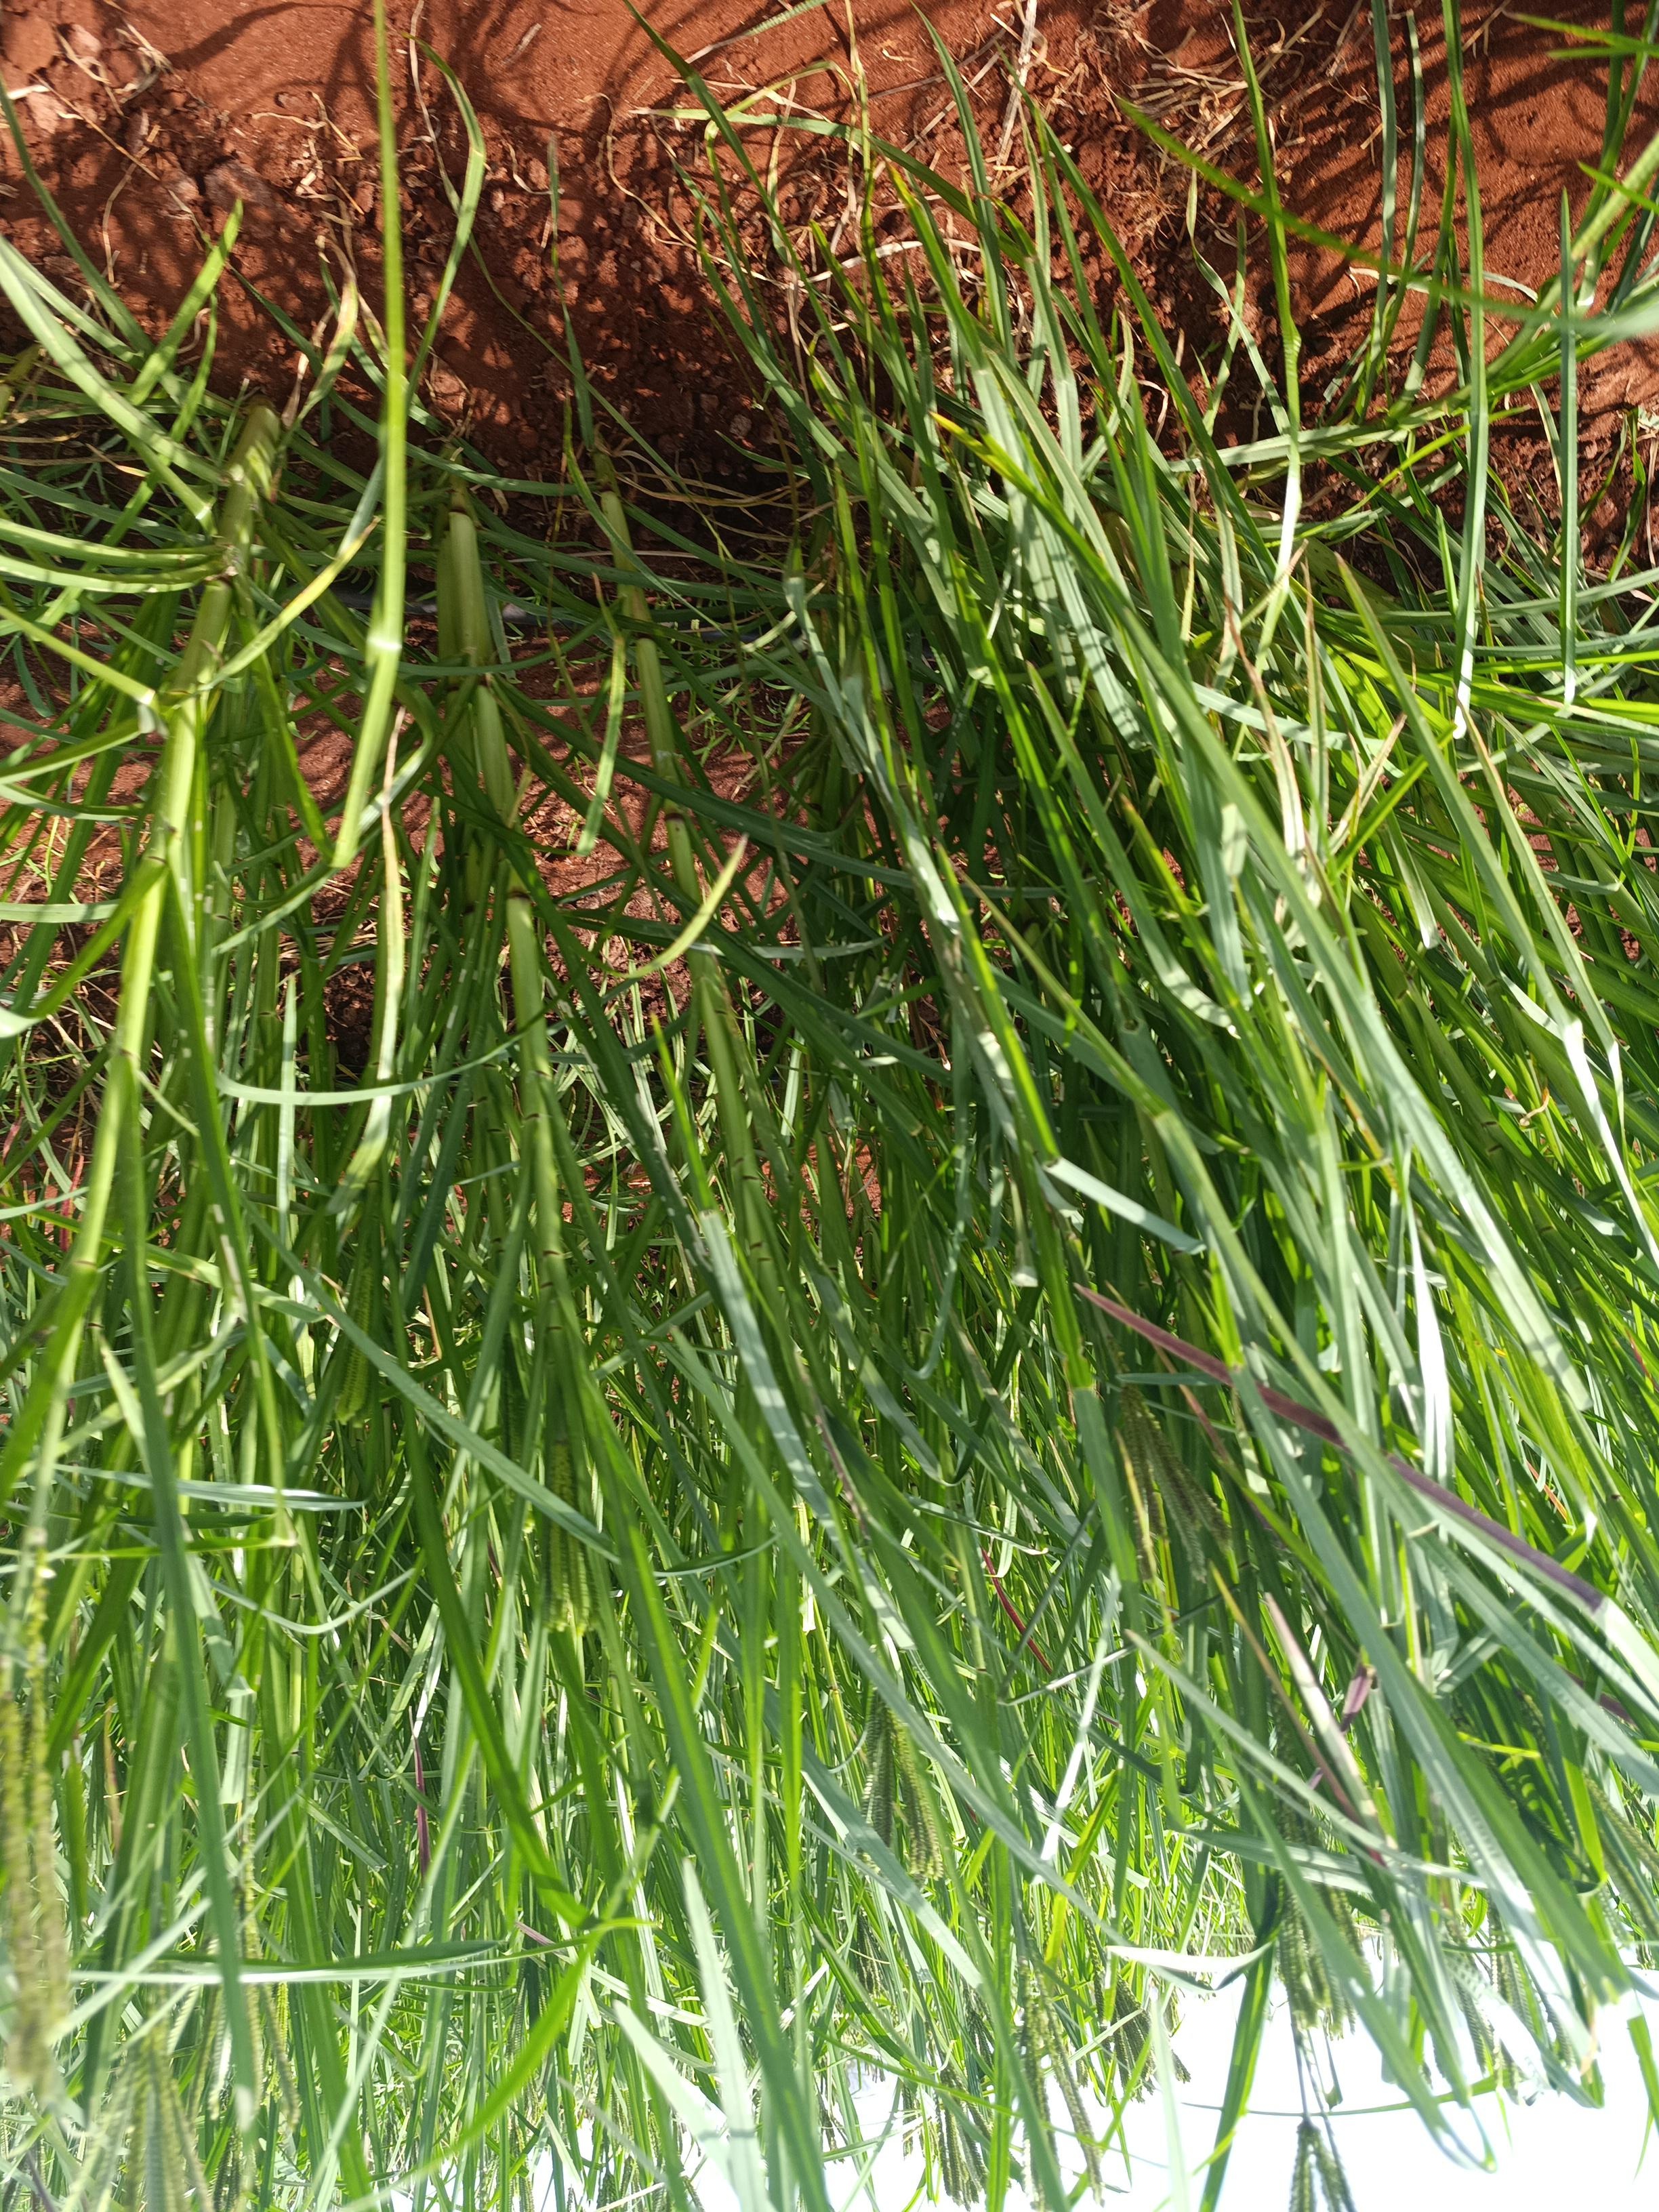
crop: finger millet
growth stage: flowering
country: Kenya
